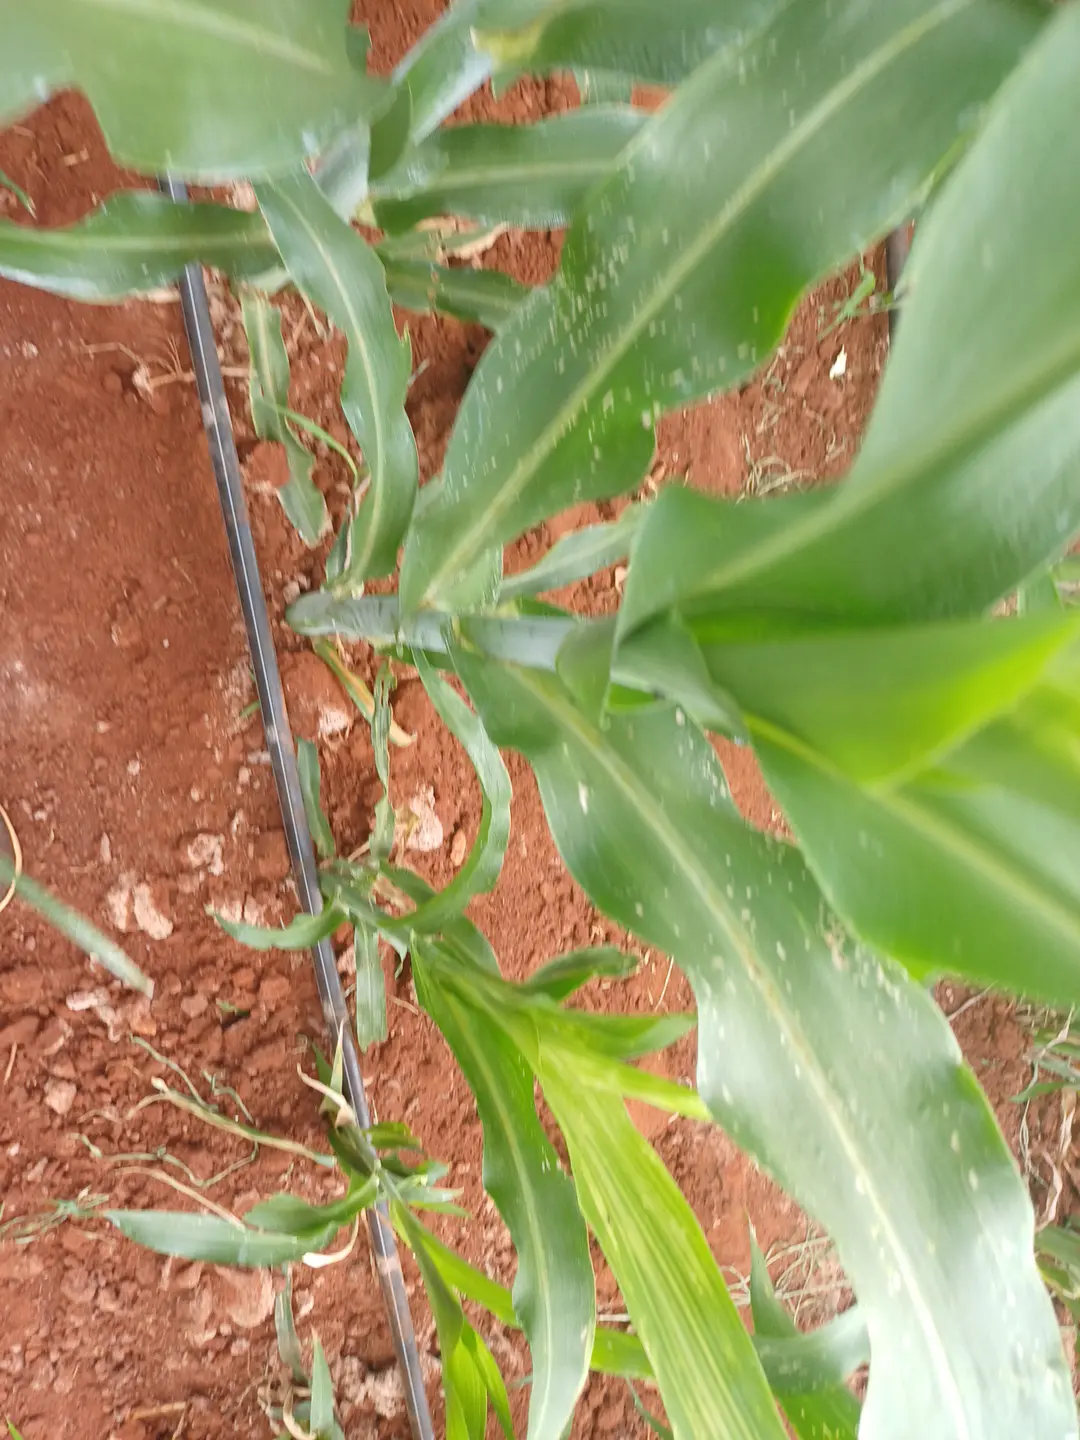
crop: sorghum
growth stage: vegetative
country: Kenya
